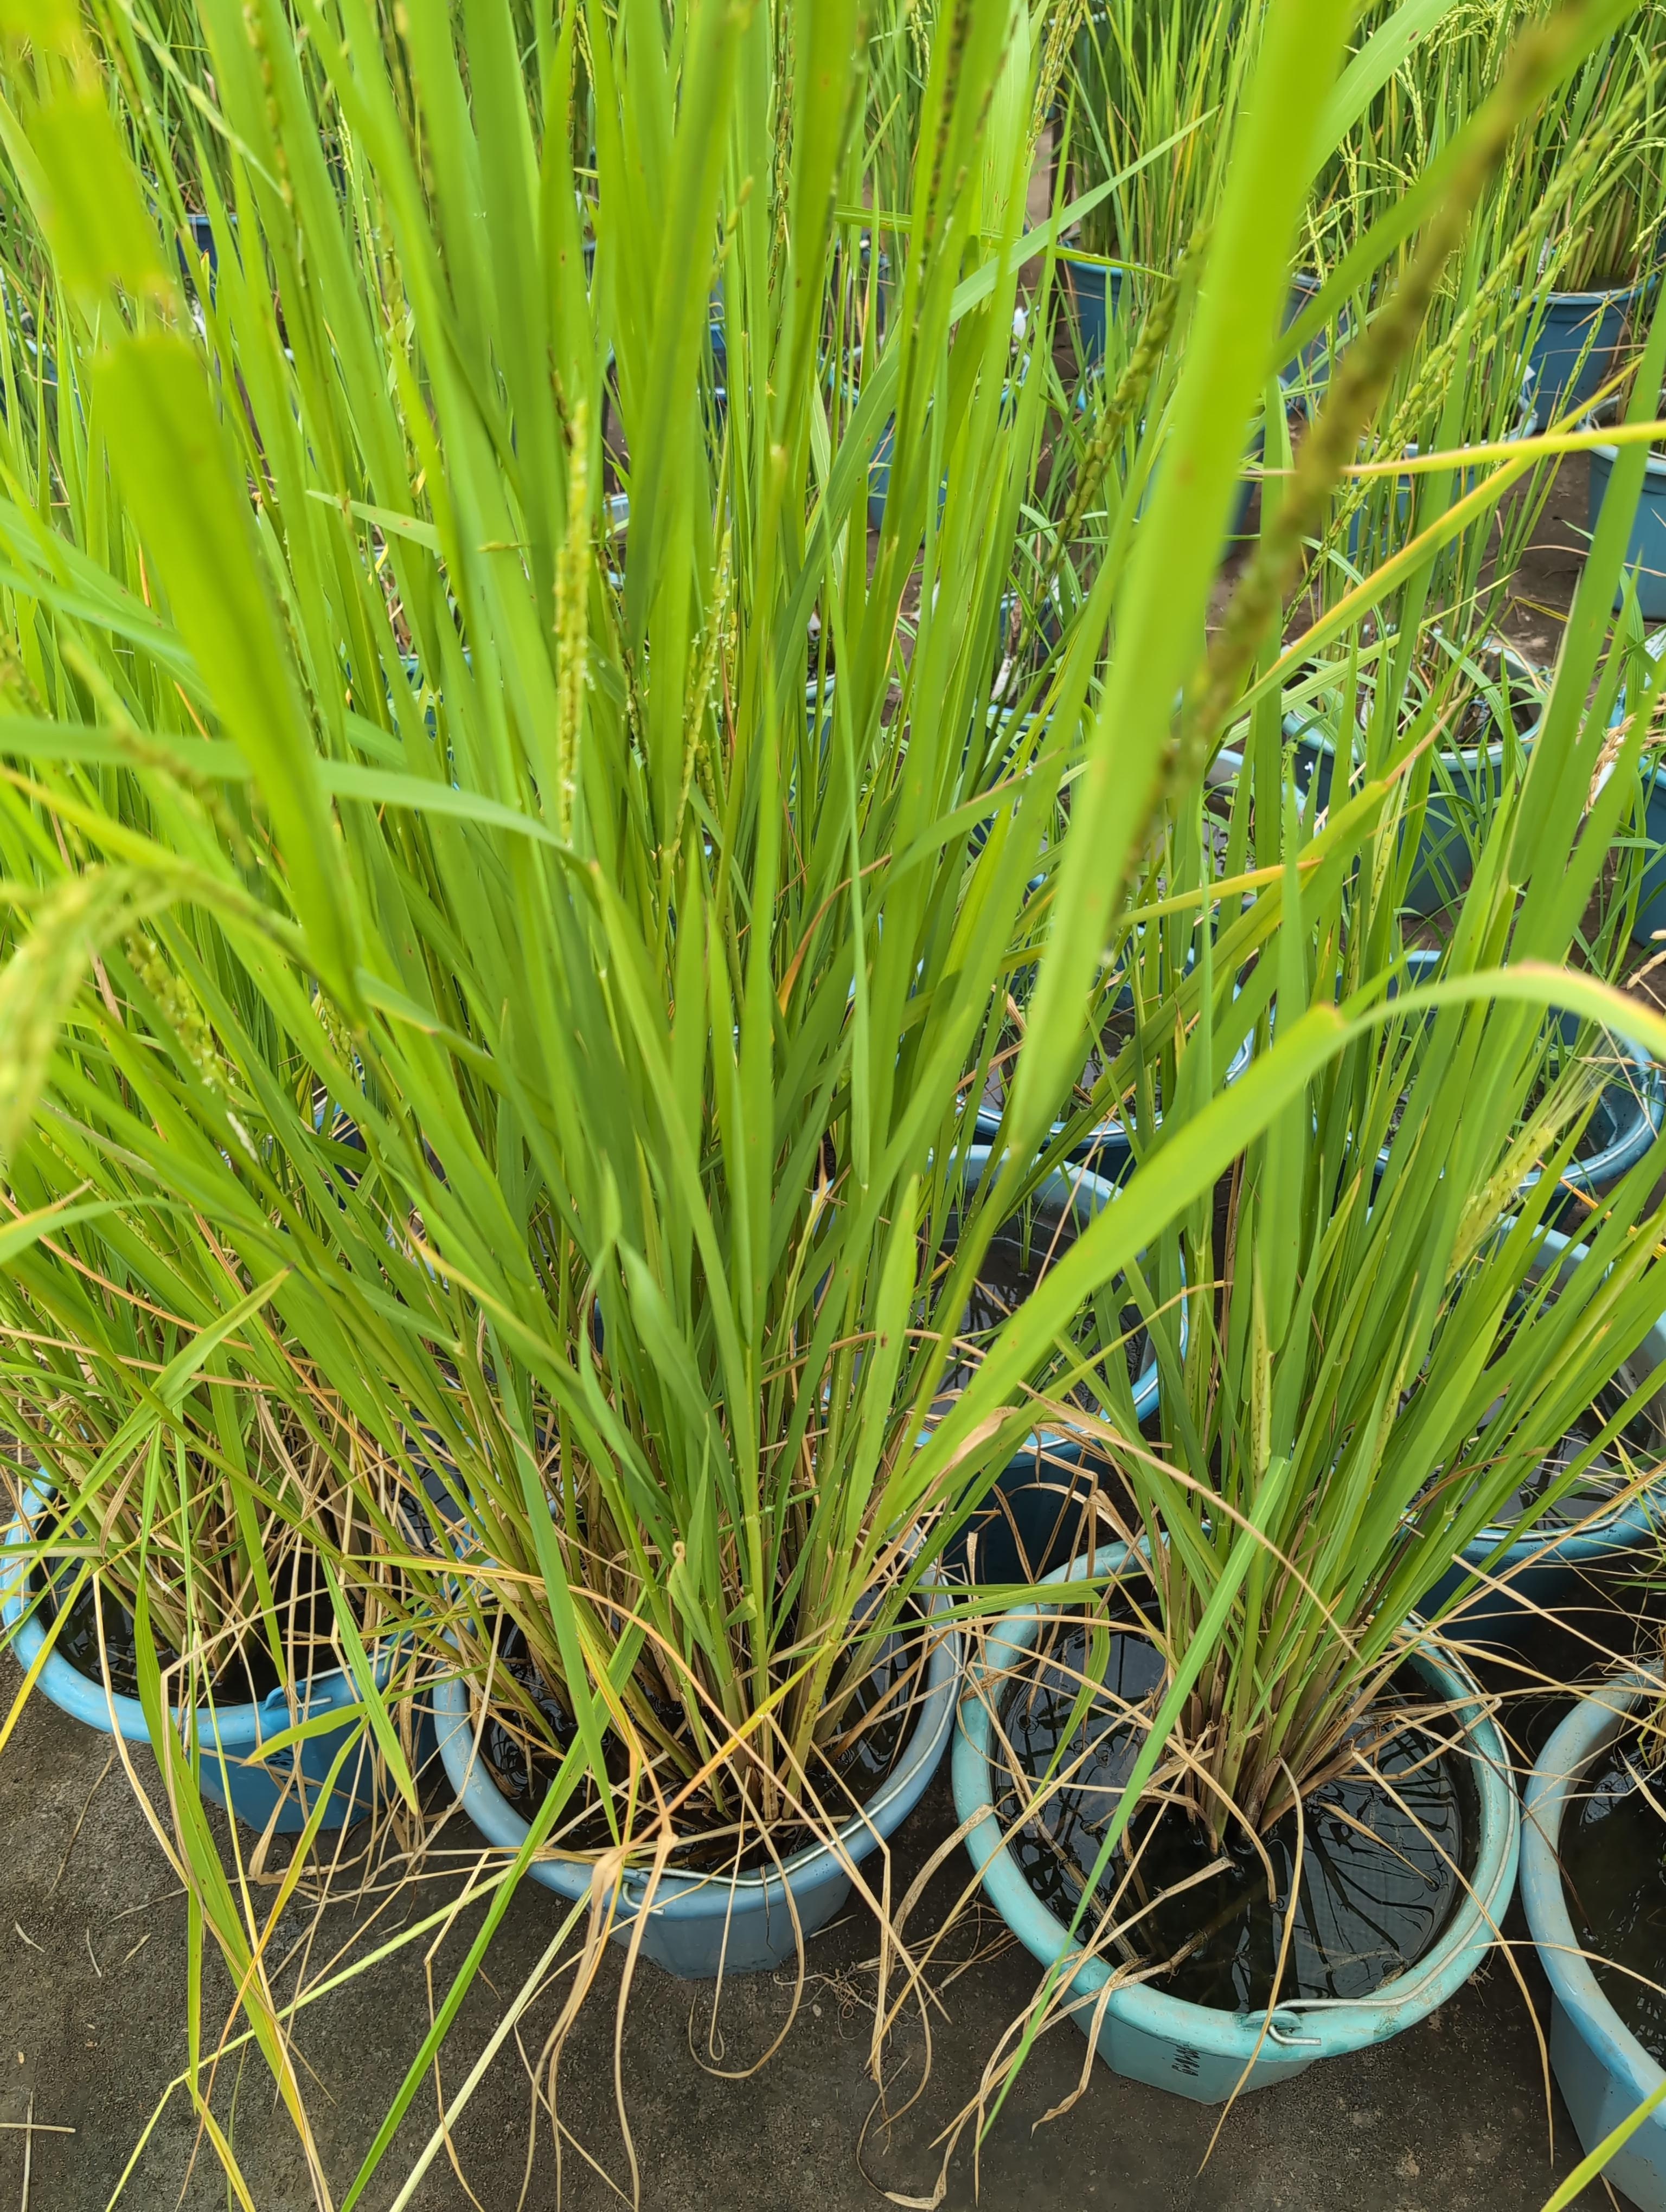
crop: rice
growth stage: stage dough
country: Côte d'Ivoire
